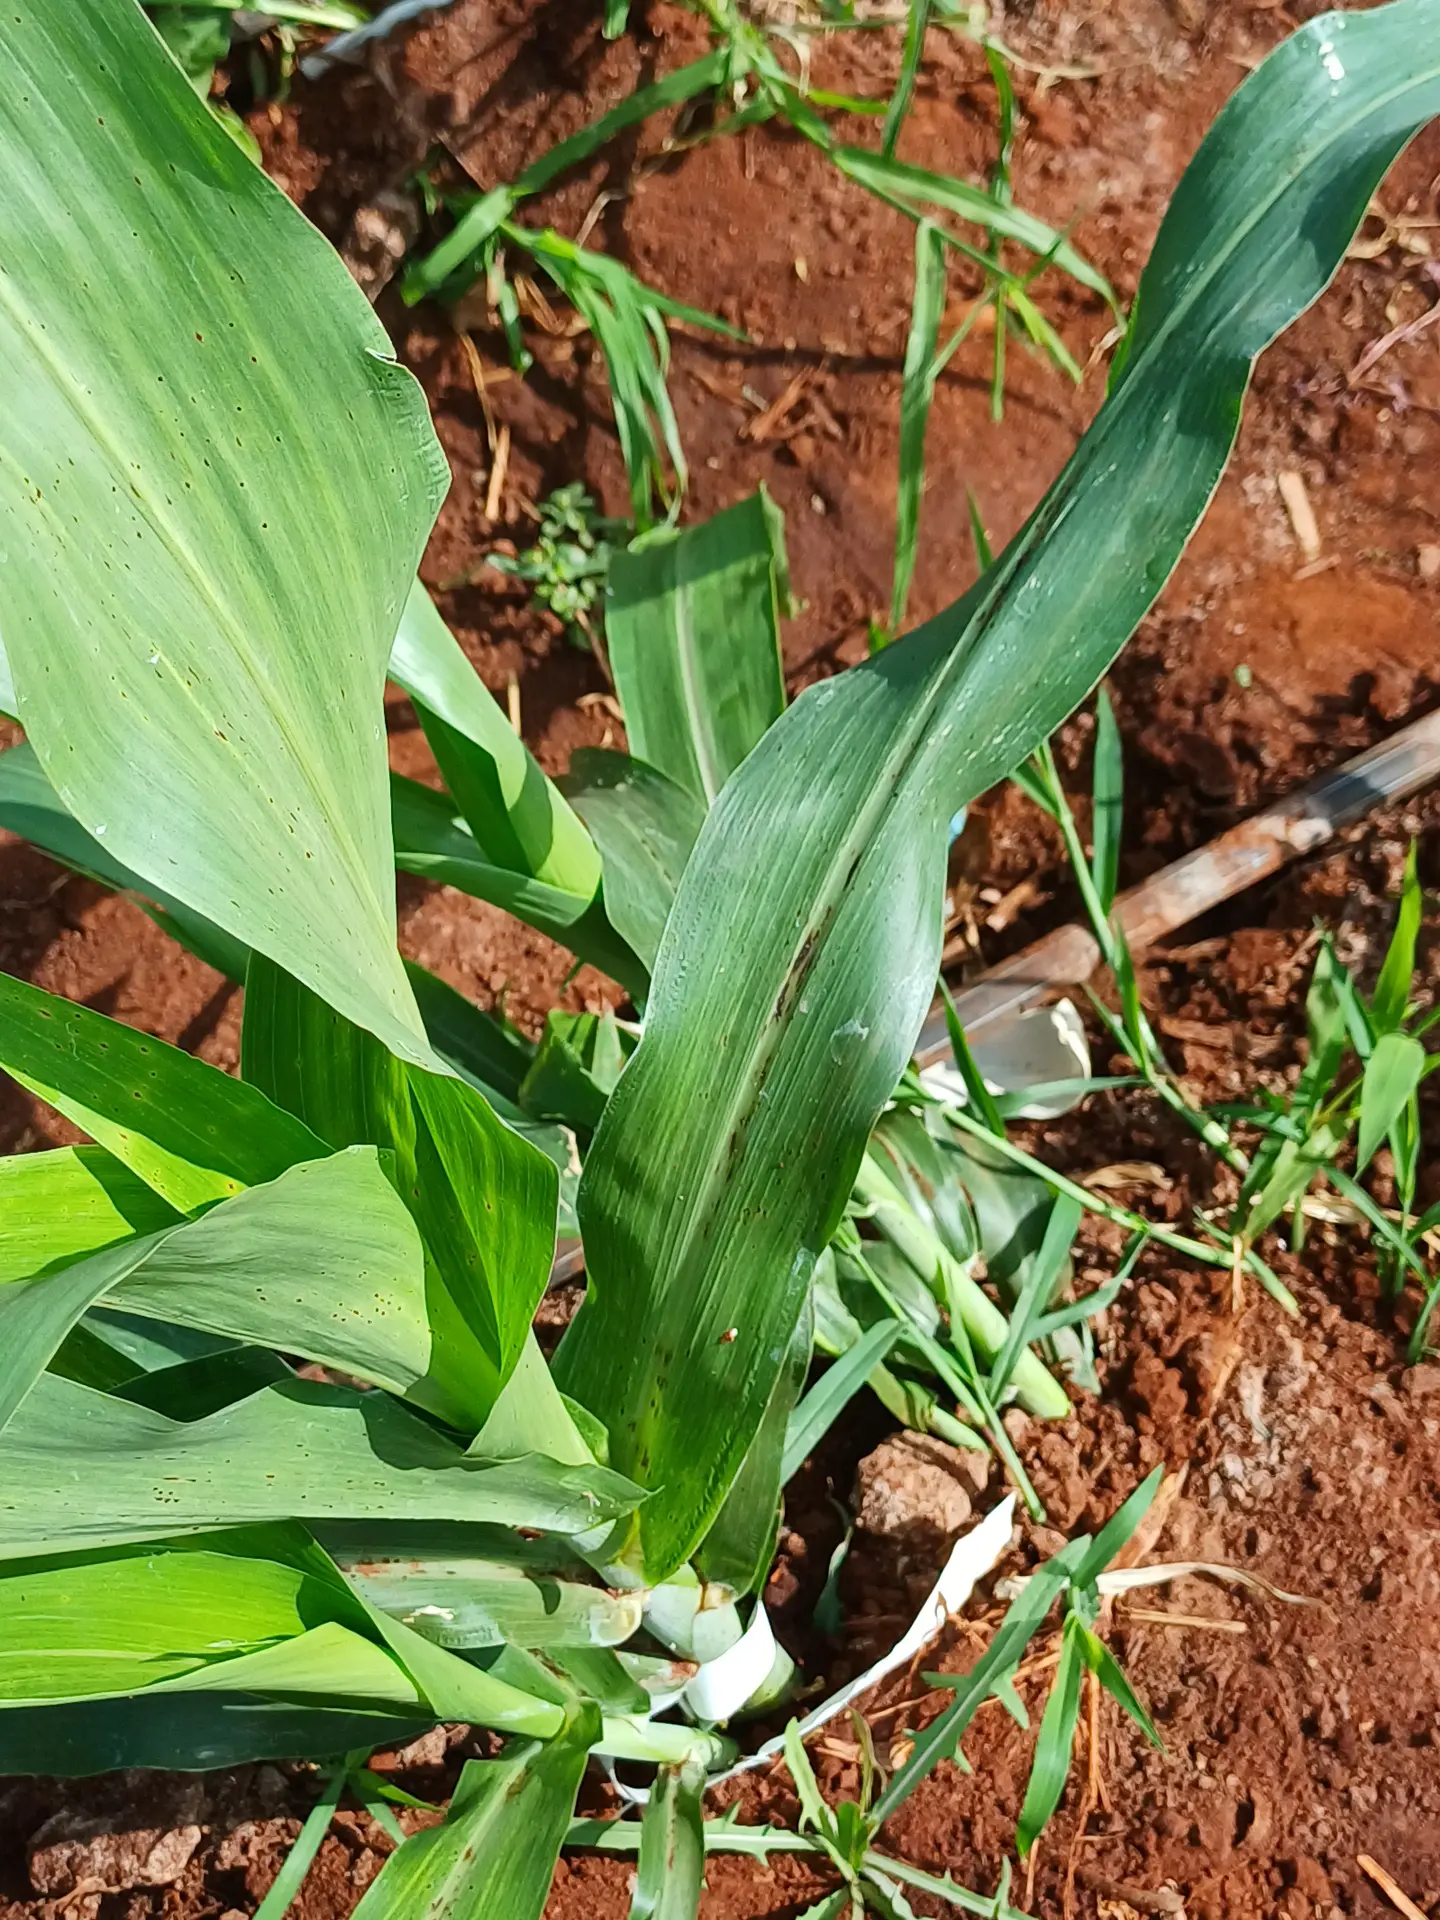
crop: sorghum
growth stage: vegetative
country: Kenya
